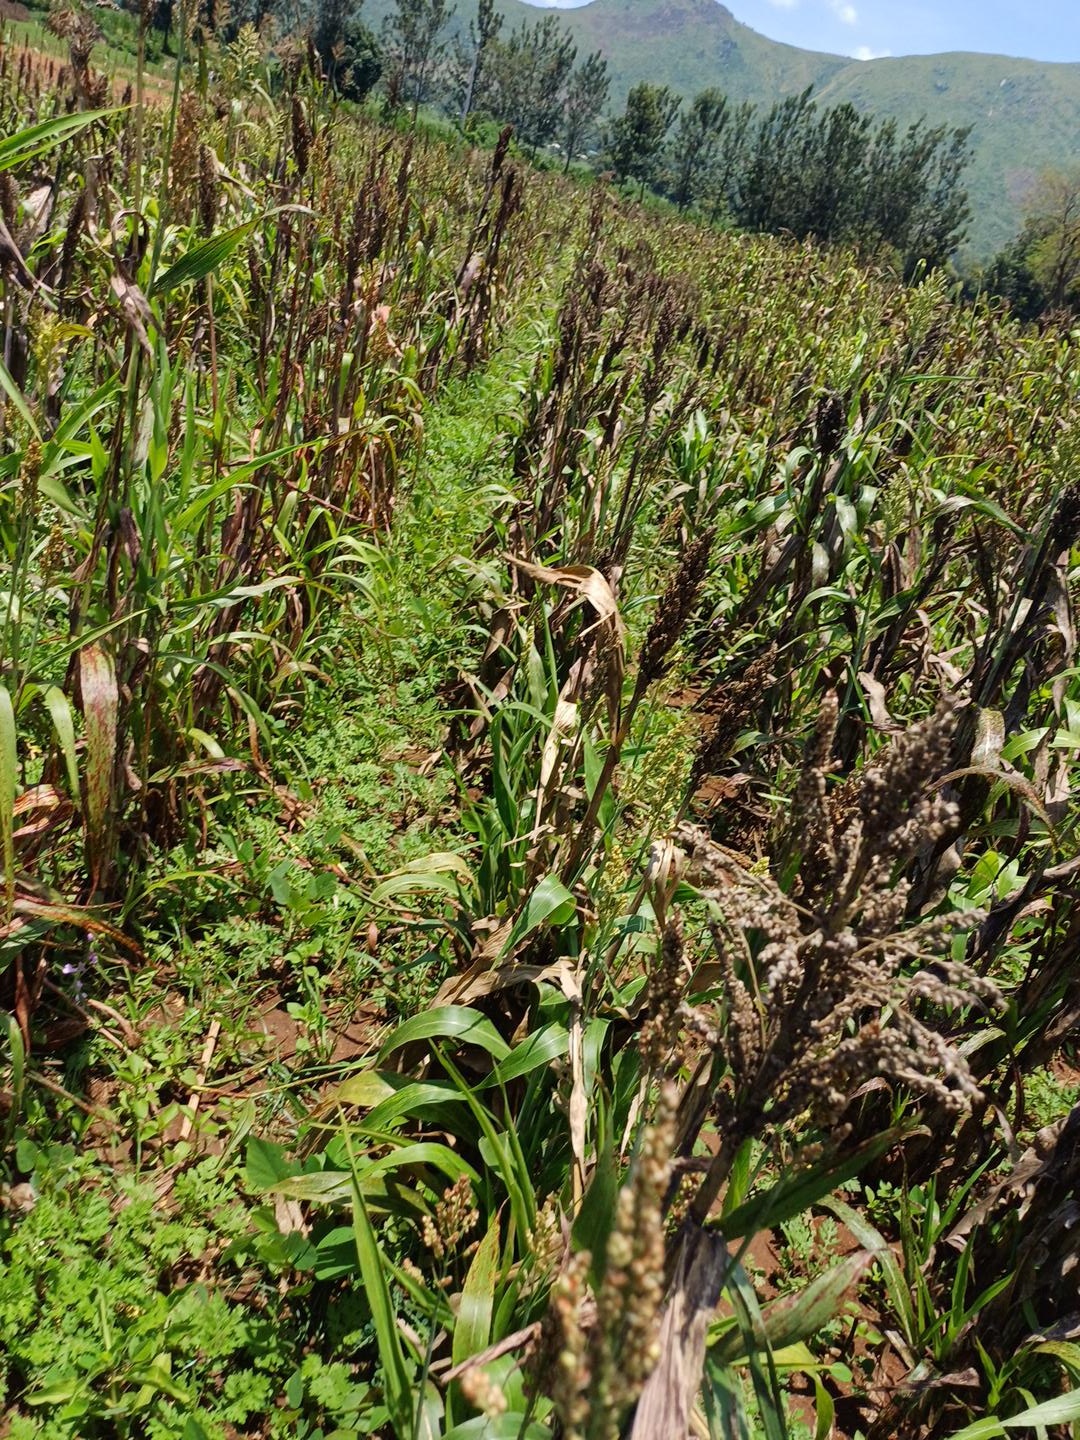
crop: sorghum
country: Kenya
